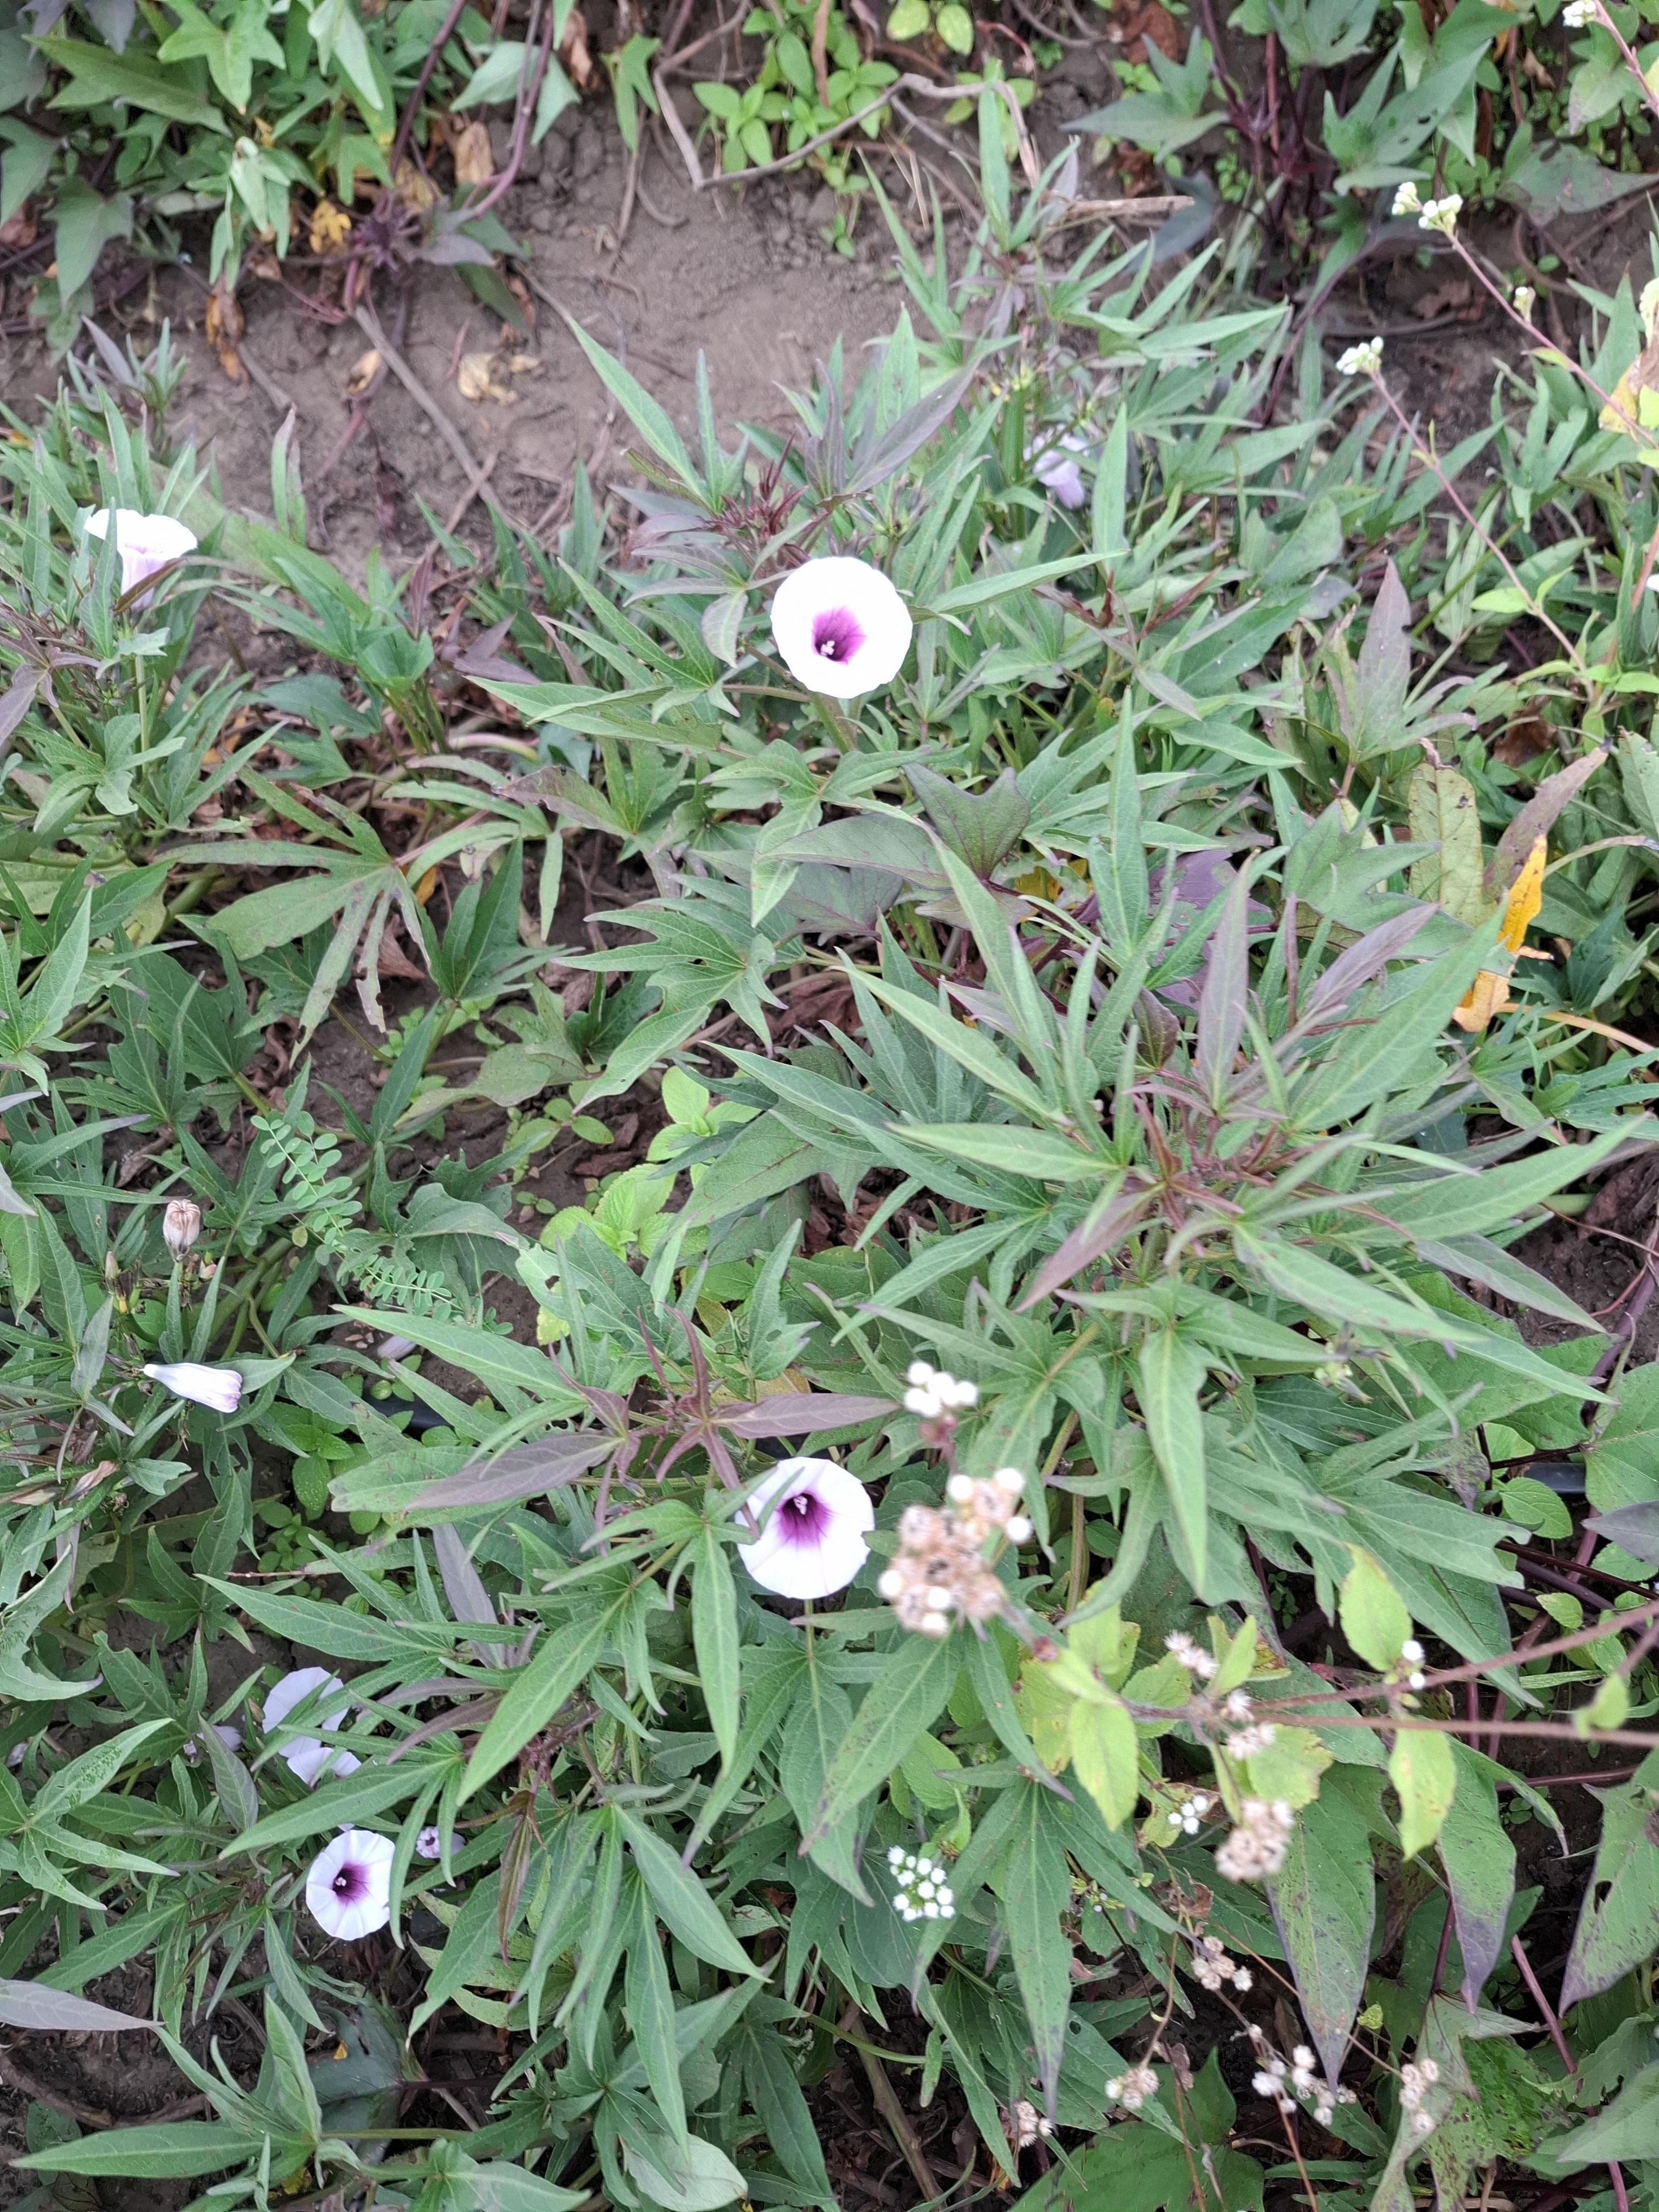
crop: sweet potato
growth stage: flowering
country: Tanzania
